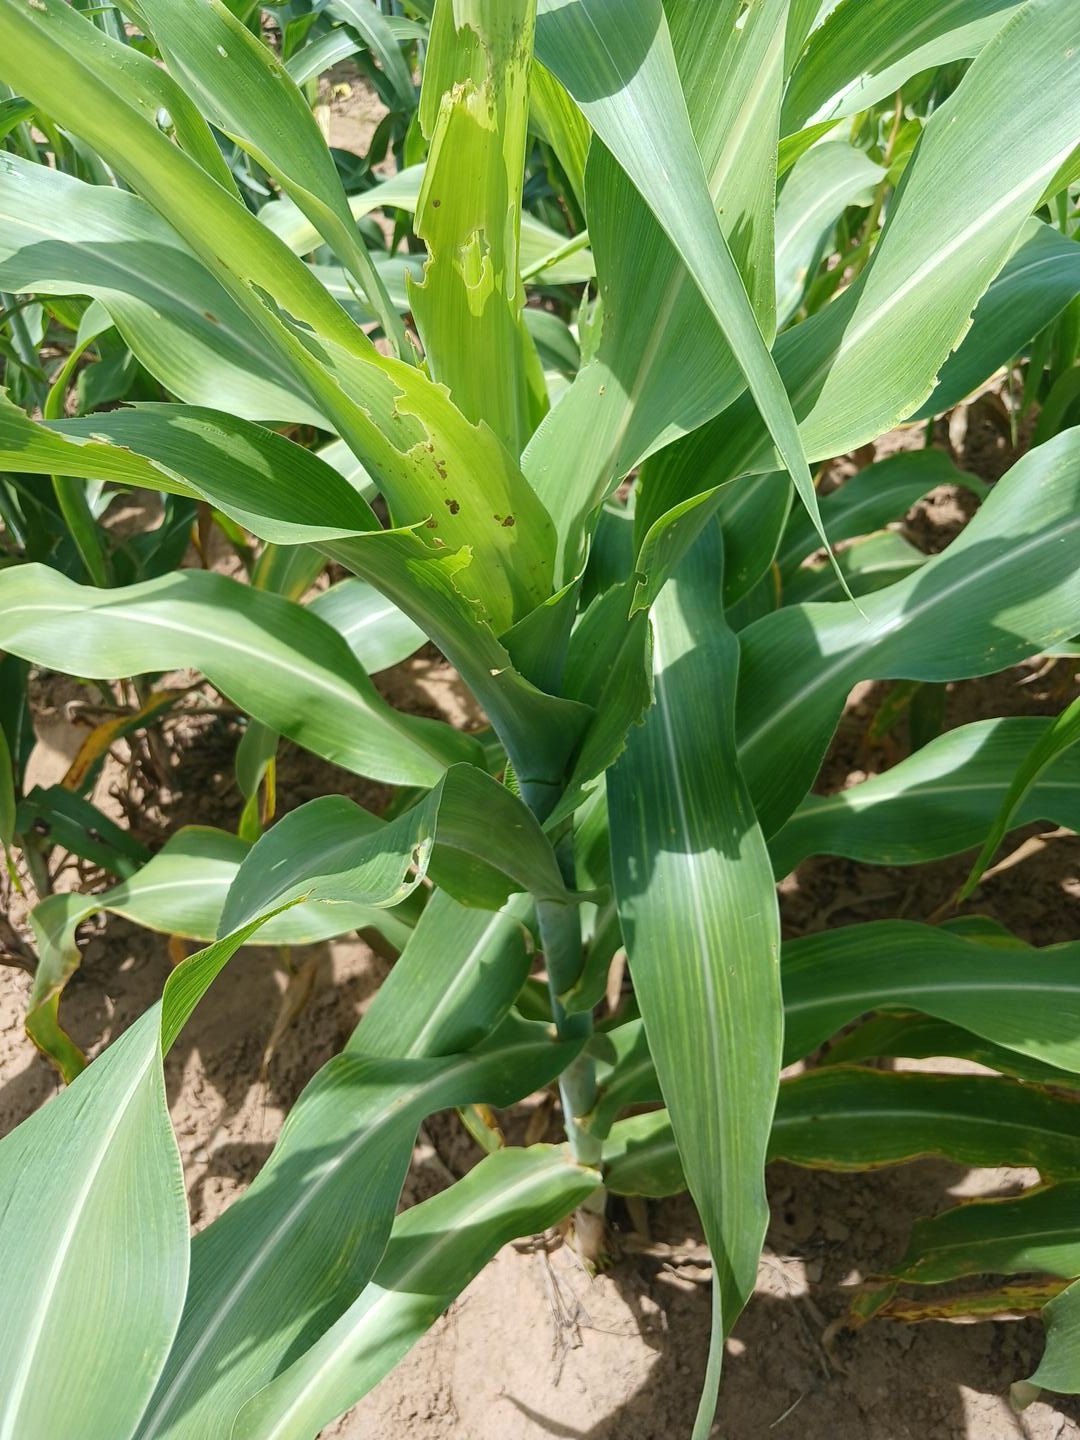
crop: sorghum
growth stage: vegetative
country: Senegal
